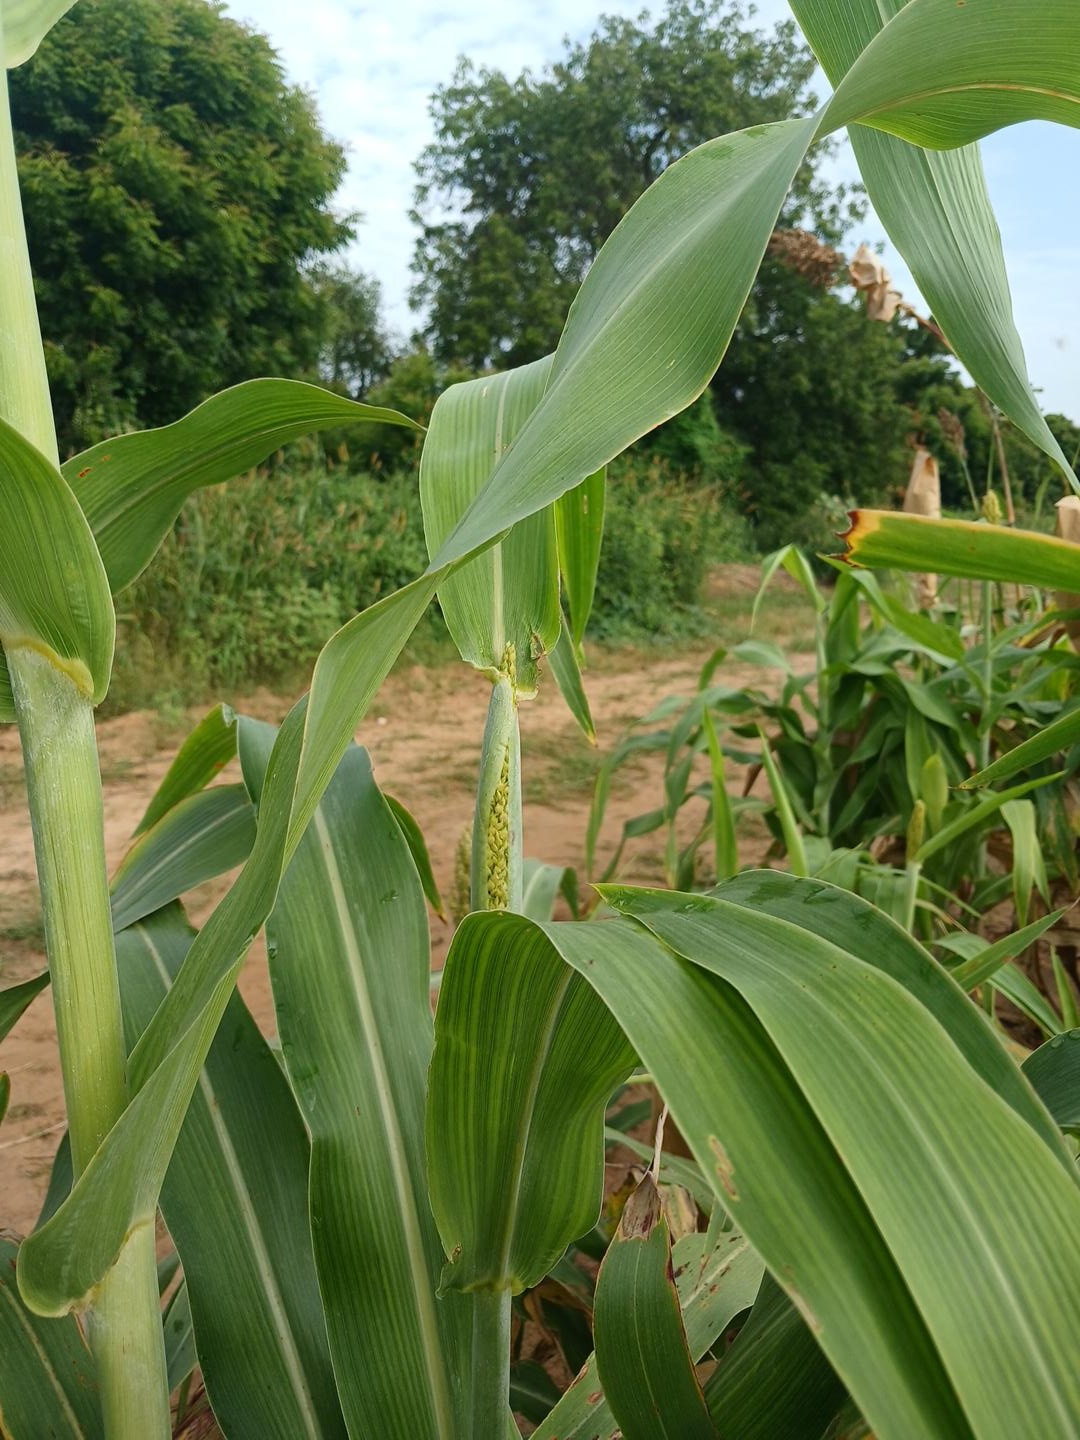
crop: sorghum
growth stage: heading tuber
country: Senegal
